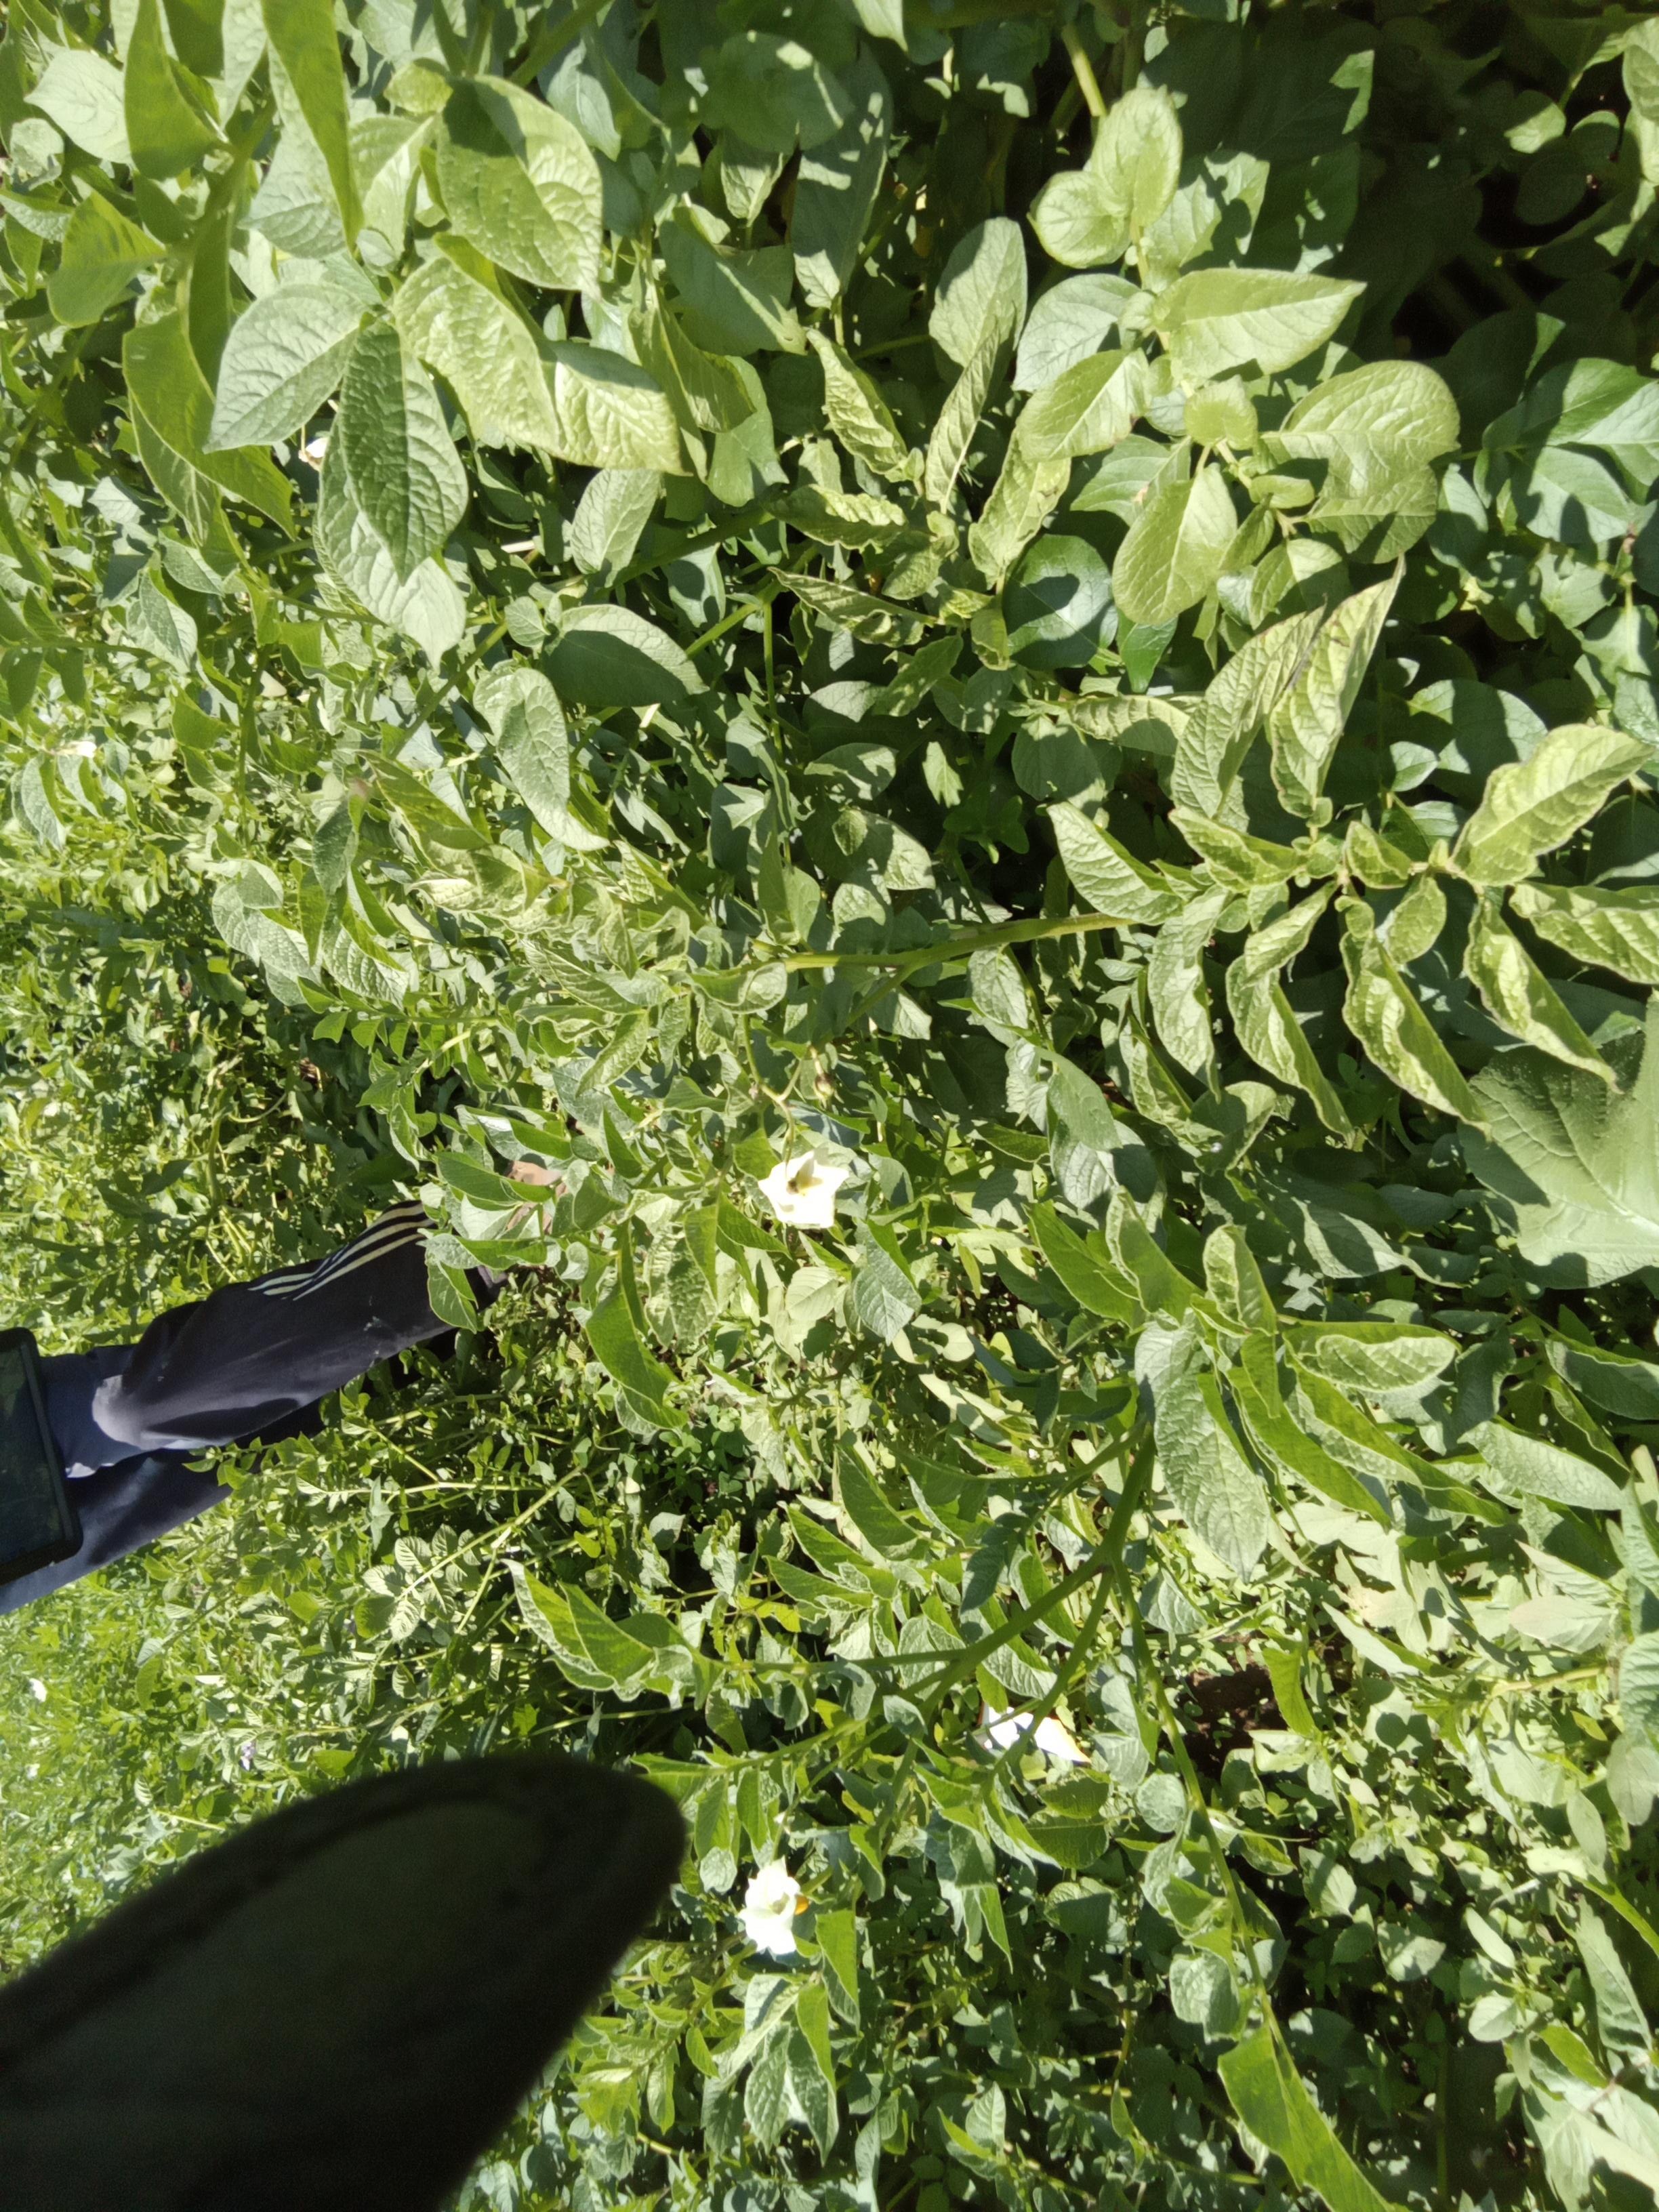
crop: potato
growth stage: vegetative
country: Kenya
